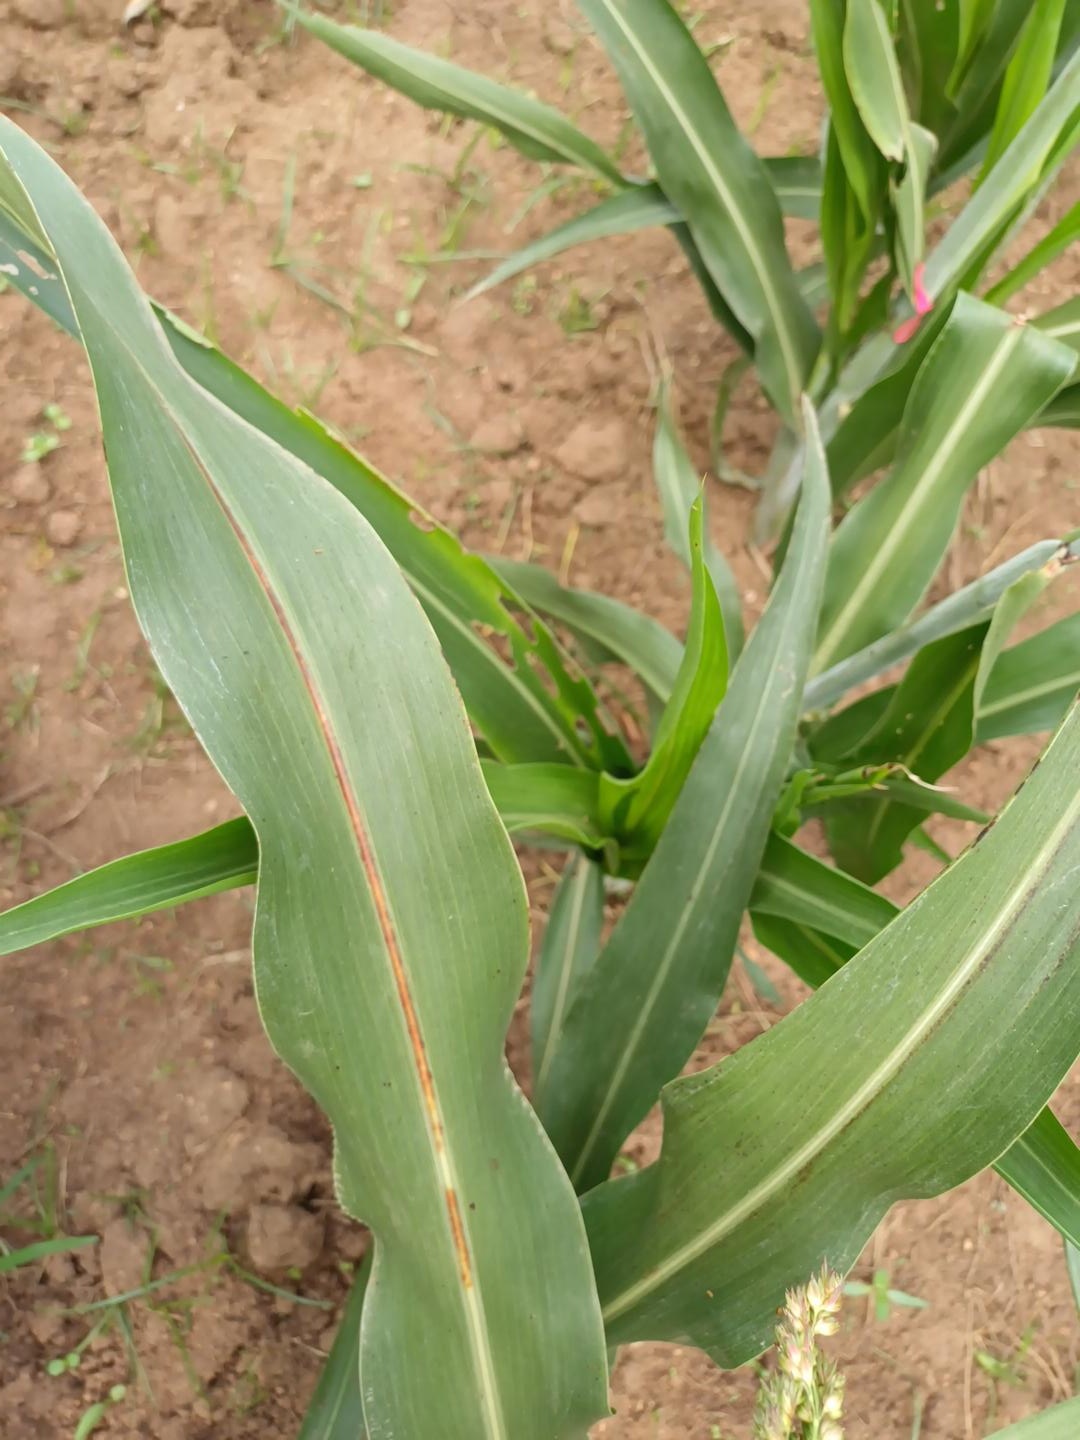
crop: sorghum
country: Kenya
